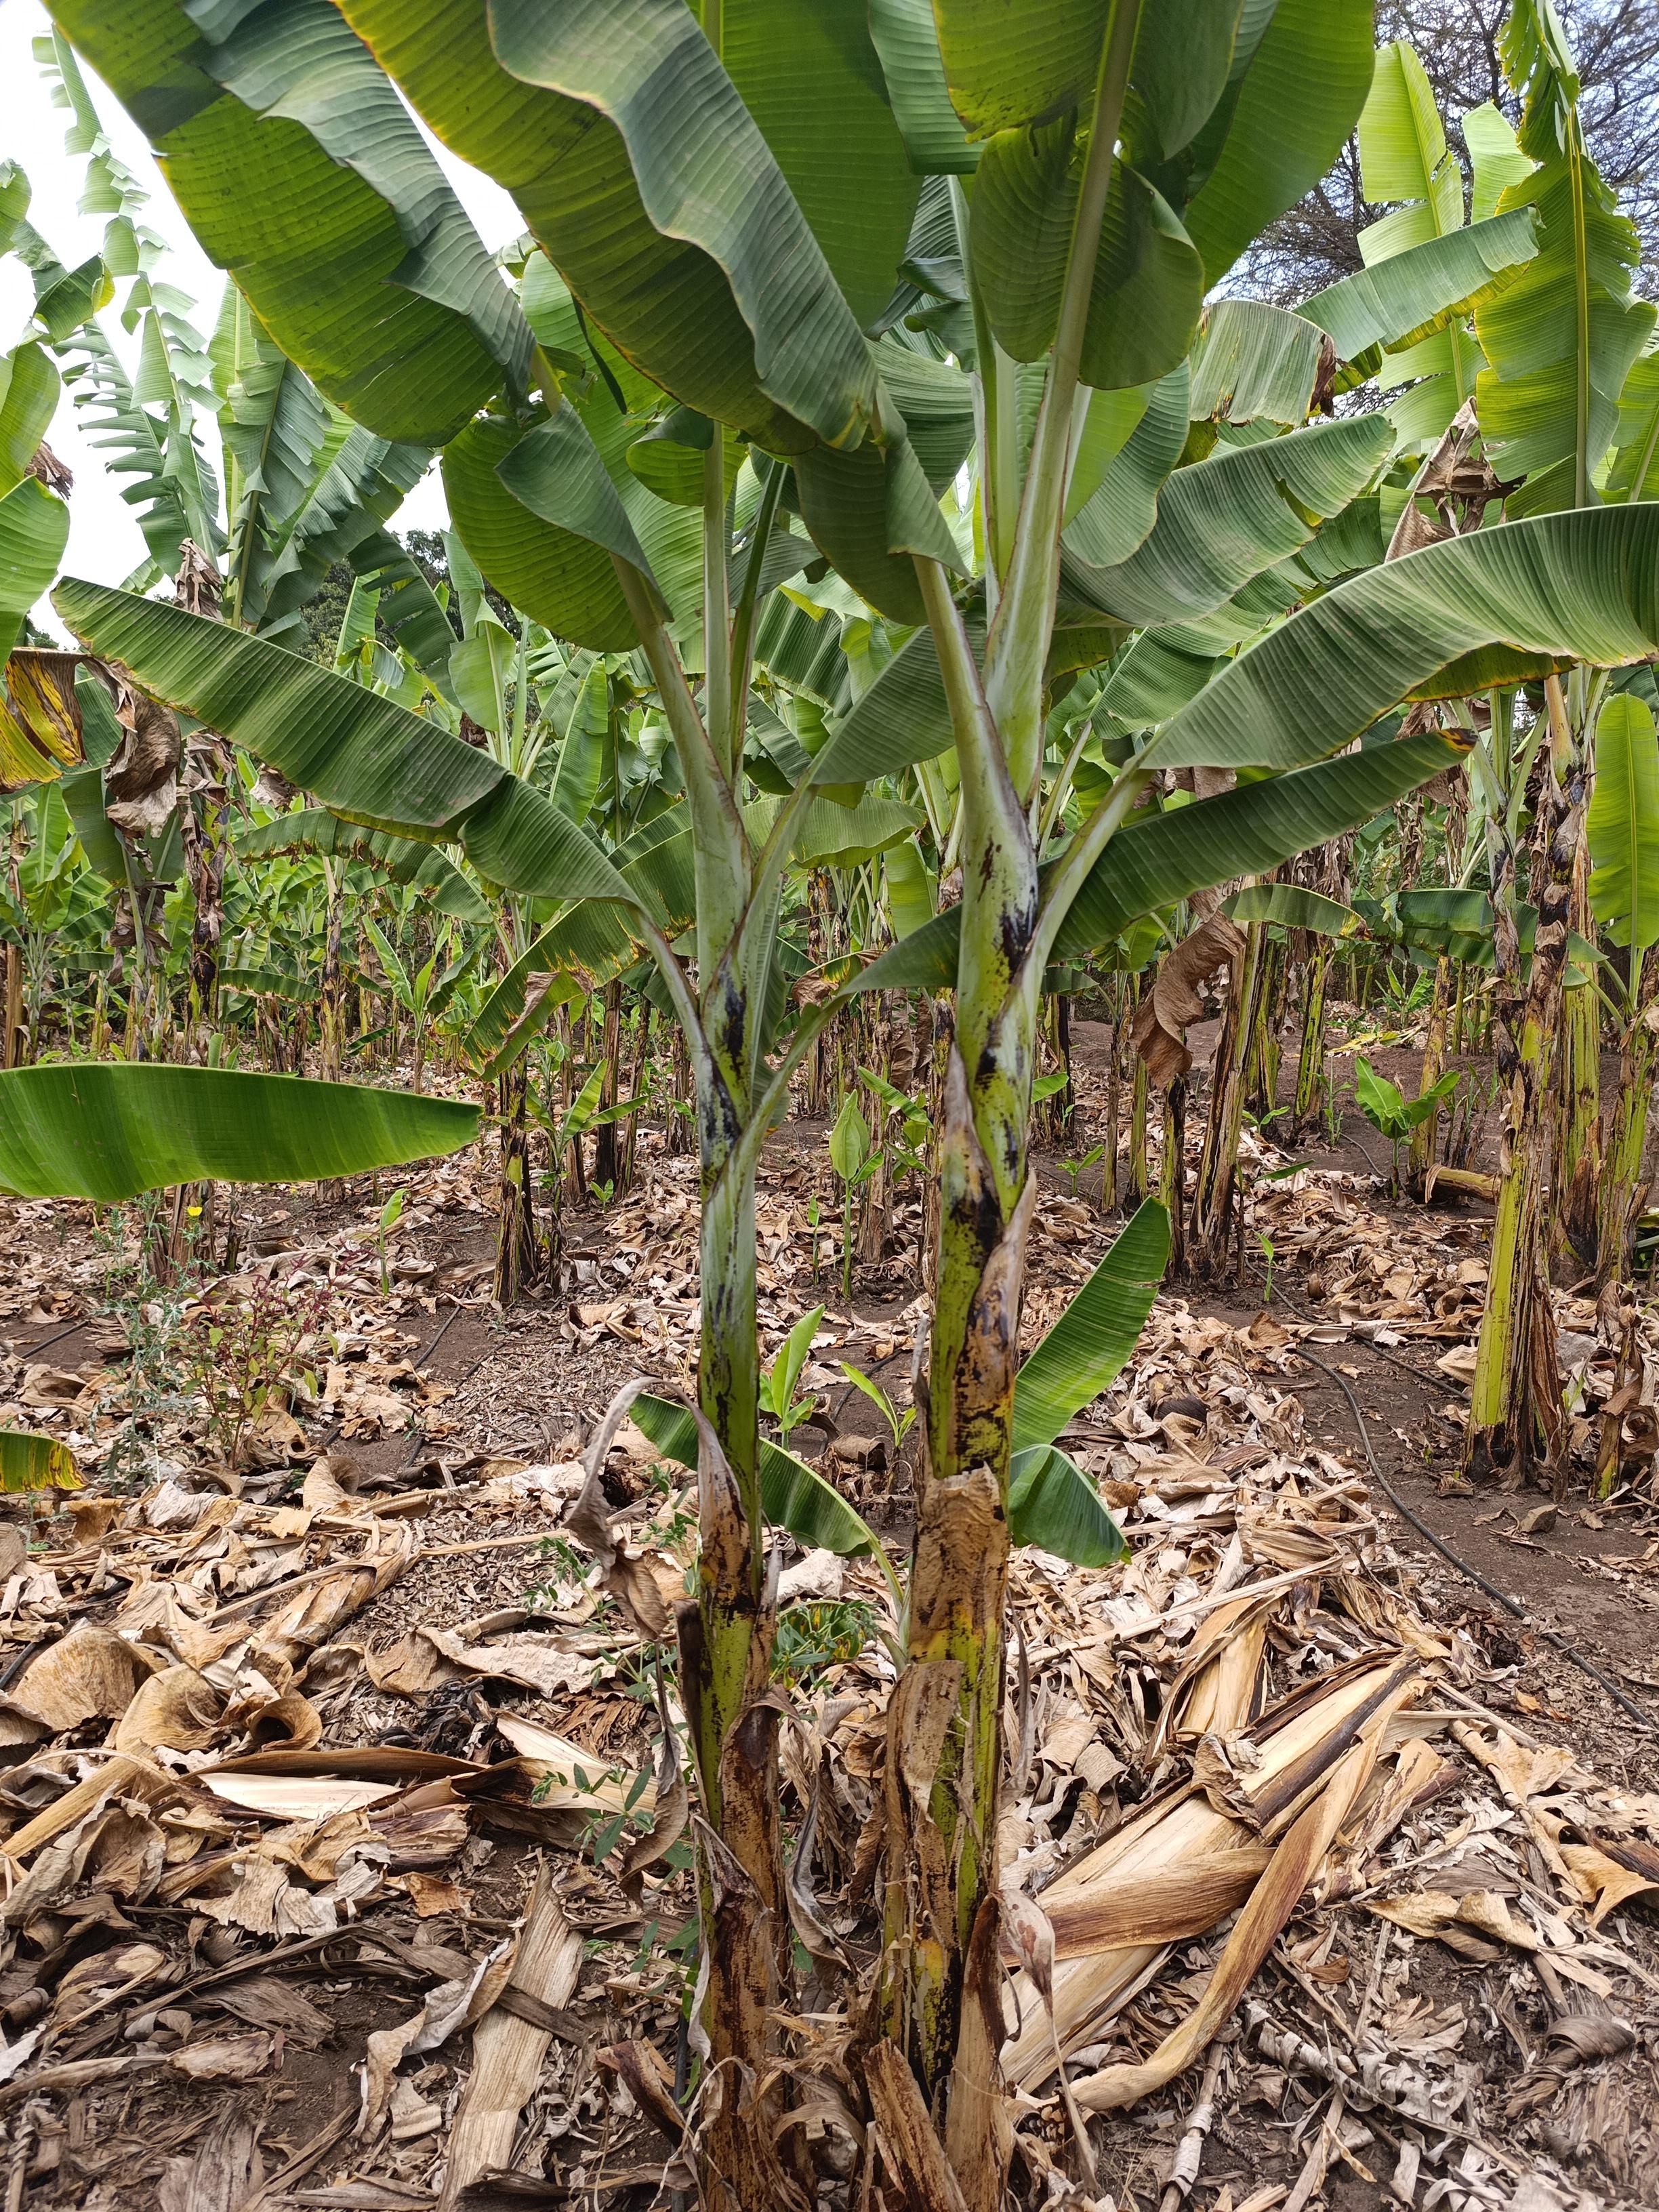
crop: banana
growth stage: vegetative
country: Tanzania
